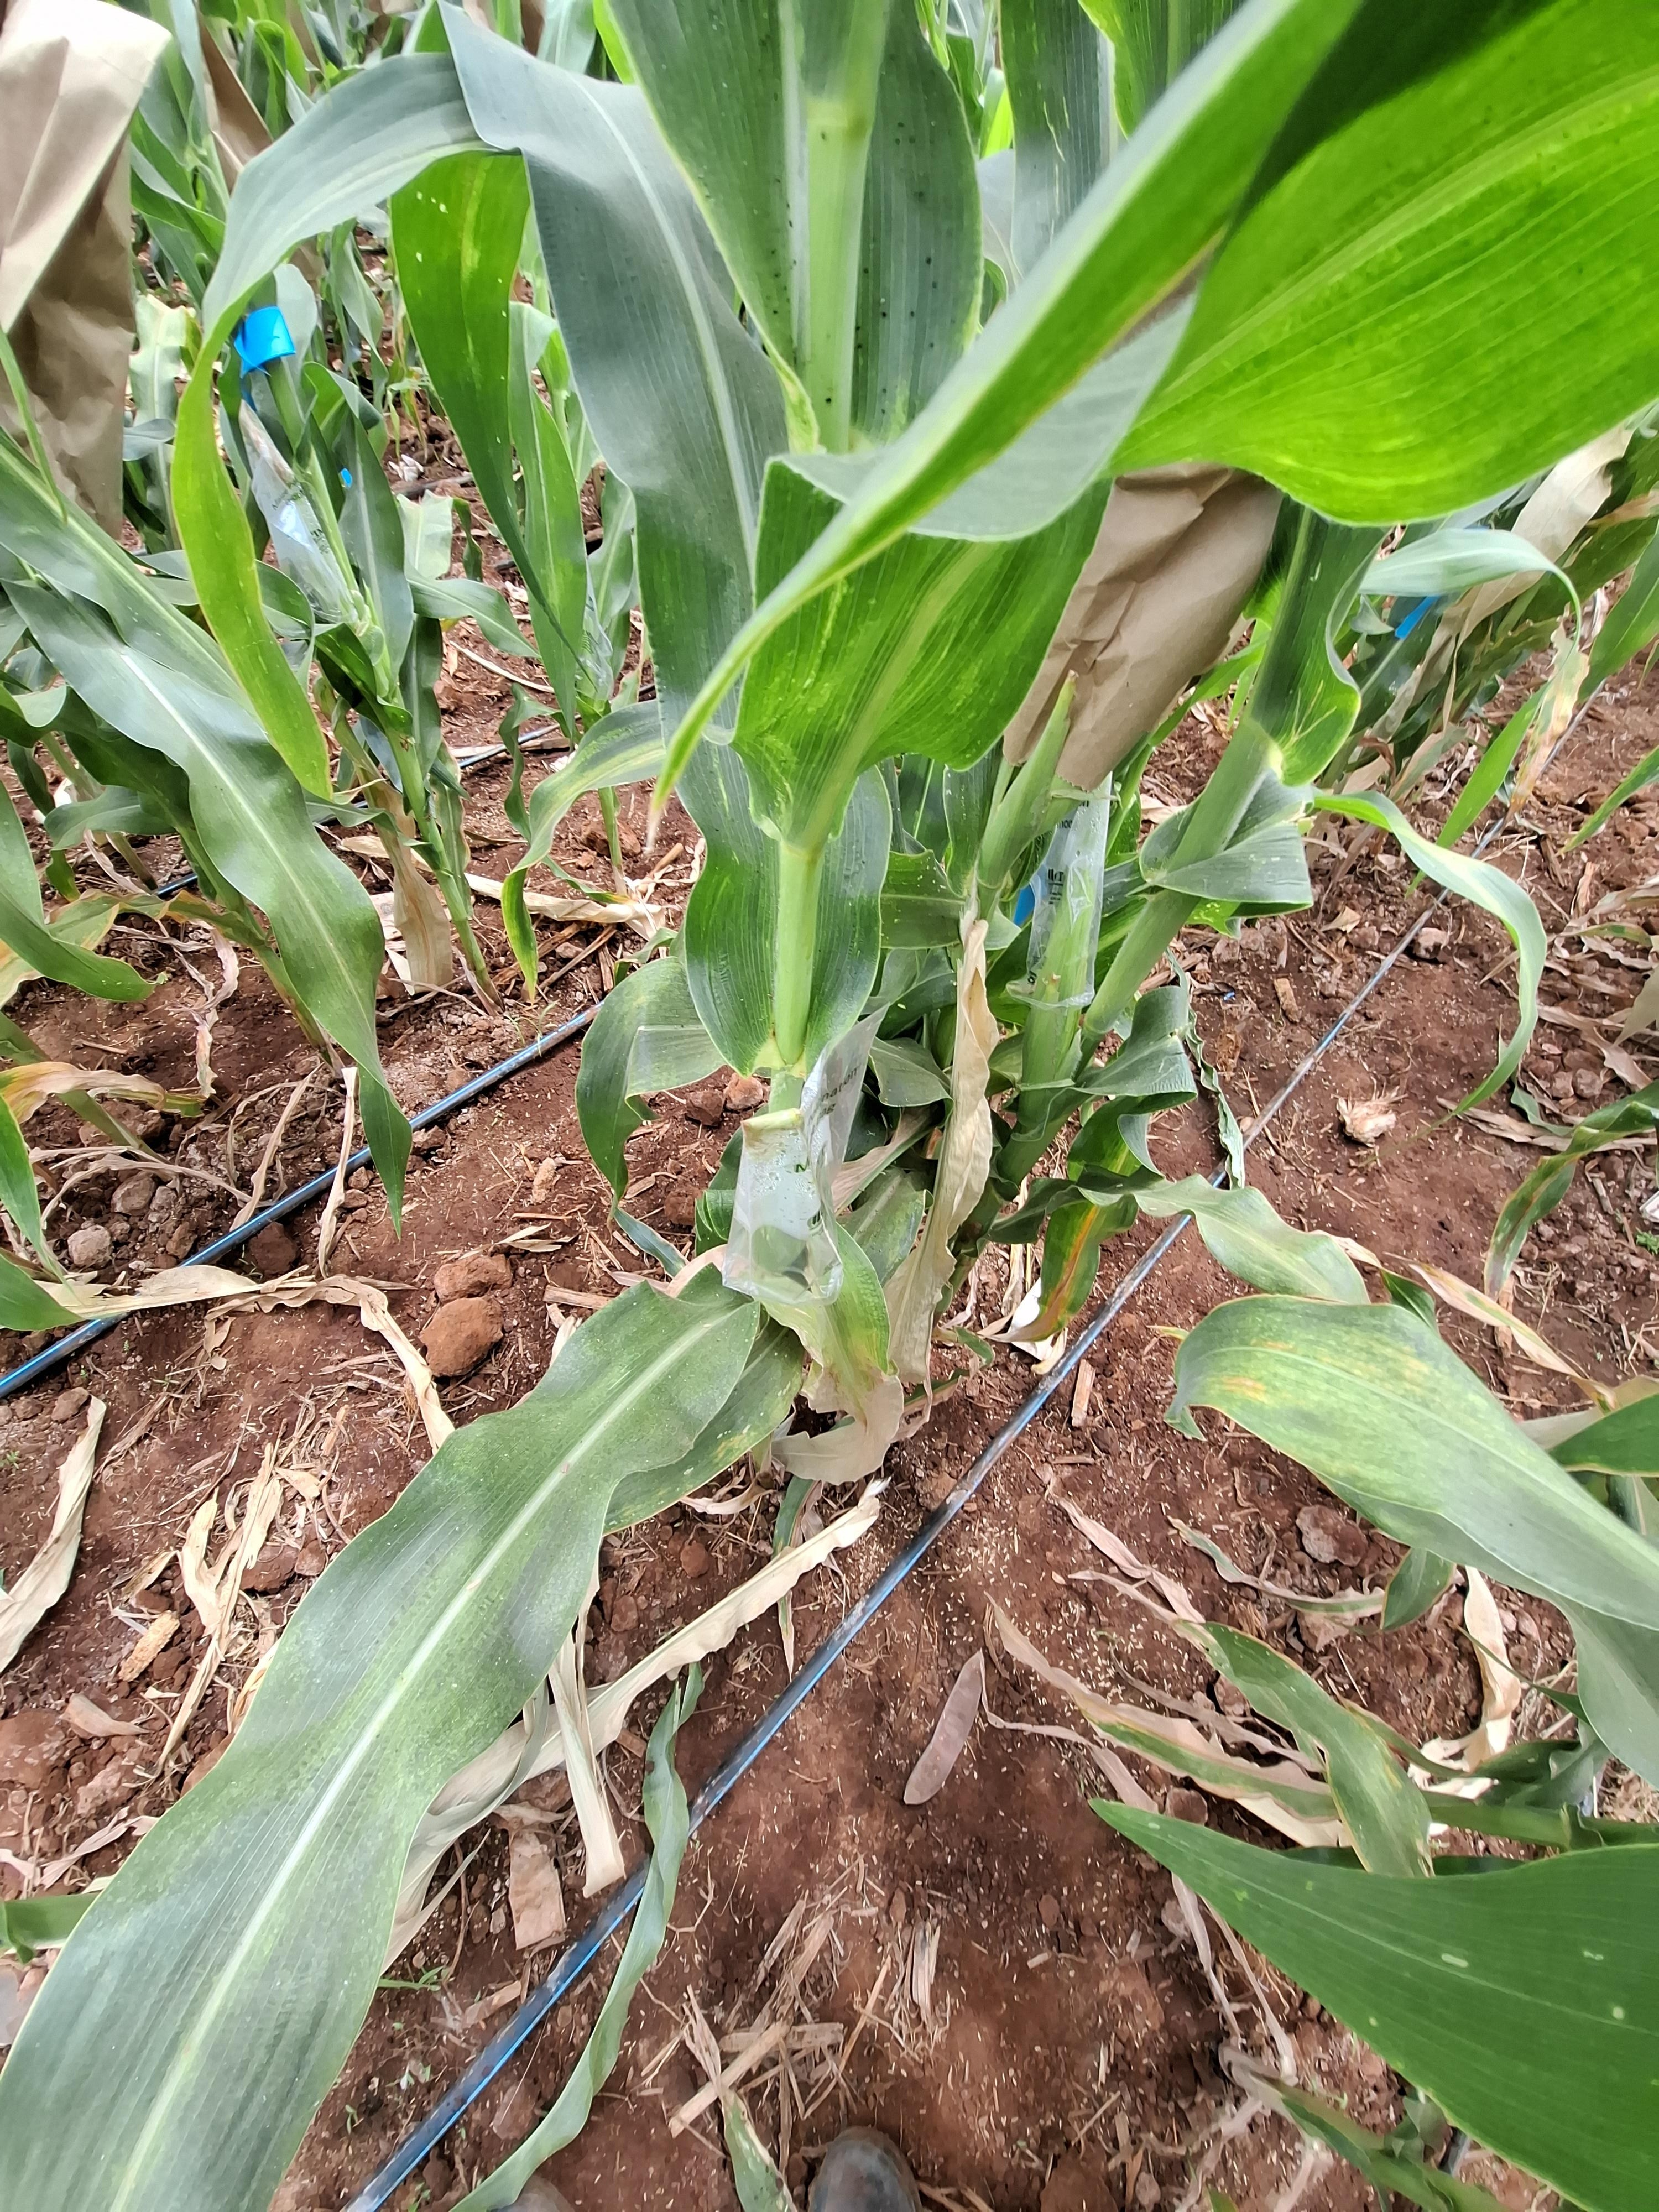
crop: maize
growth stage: flowering
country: Kenya
